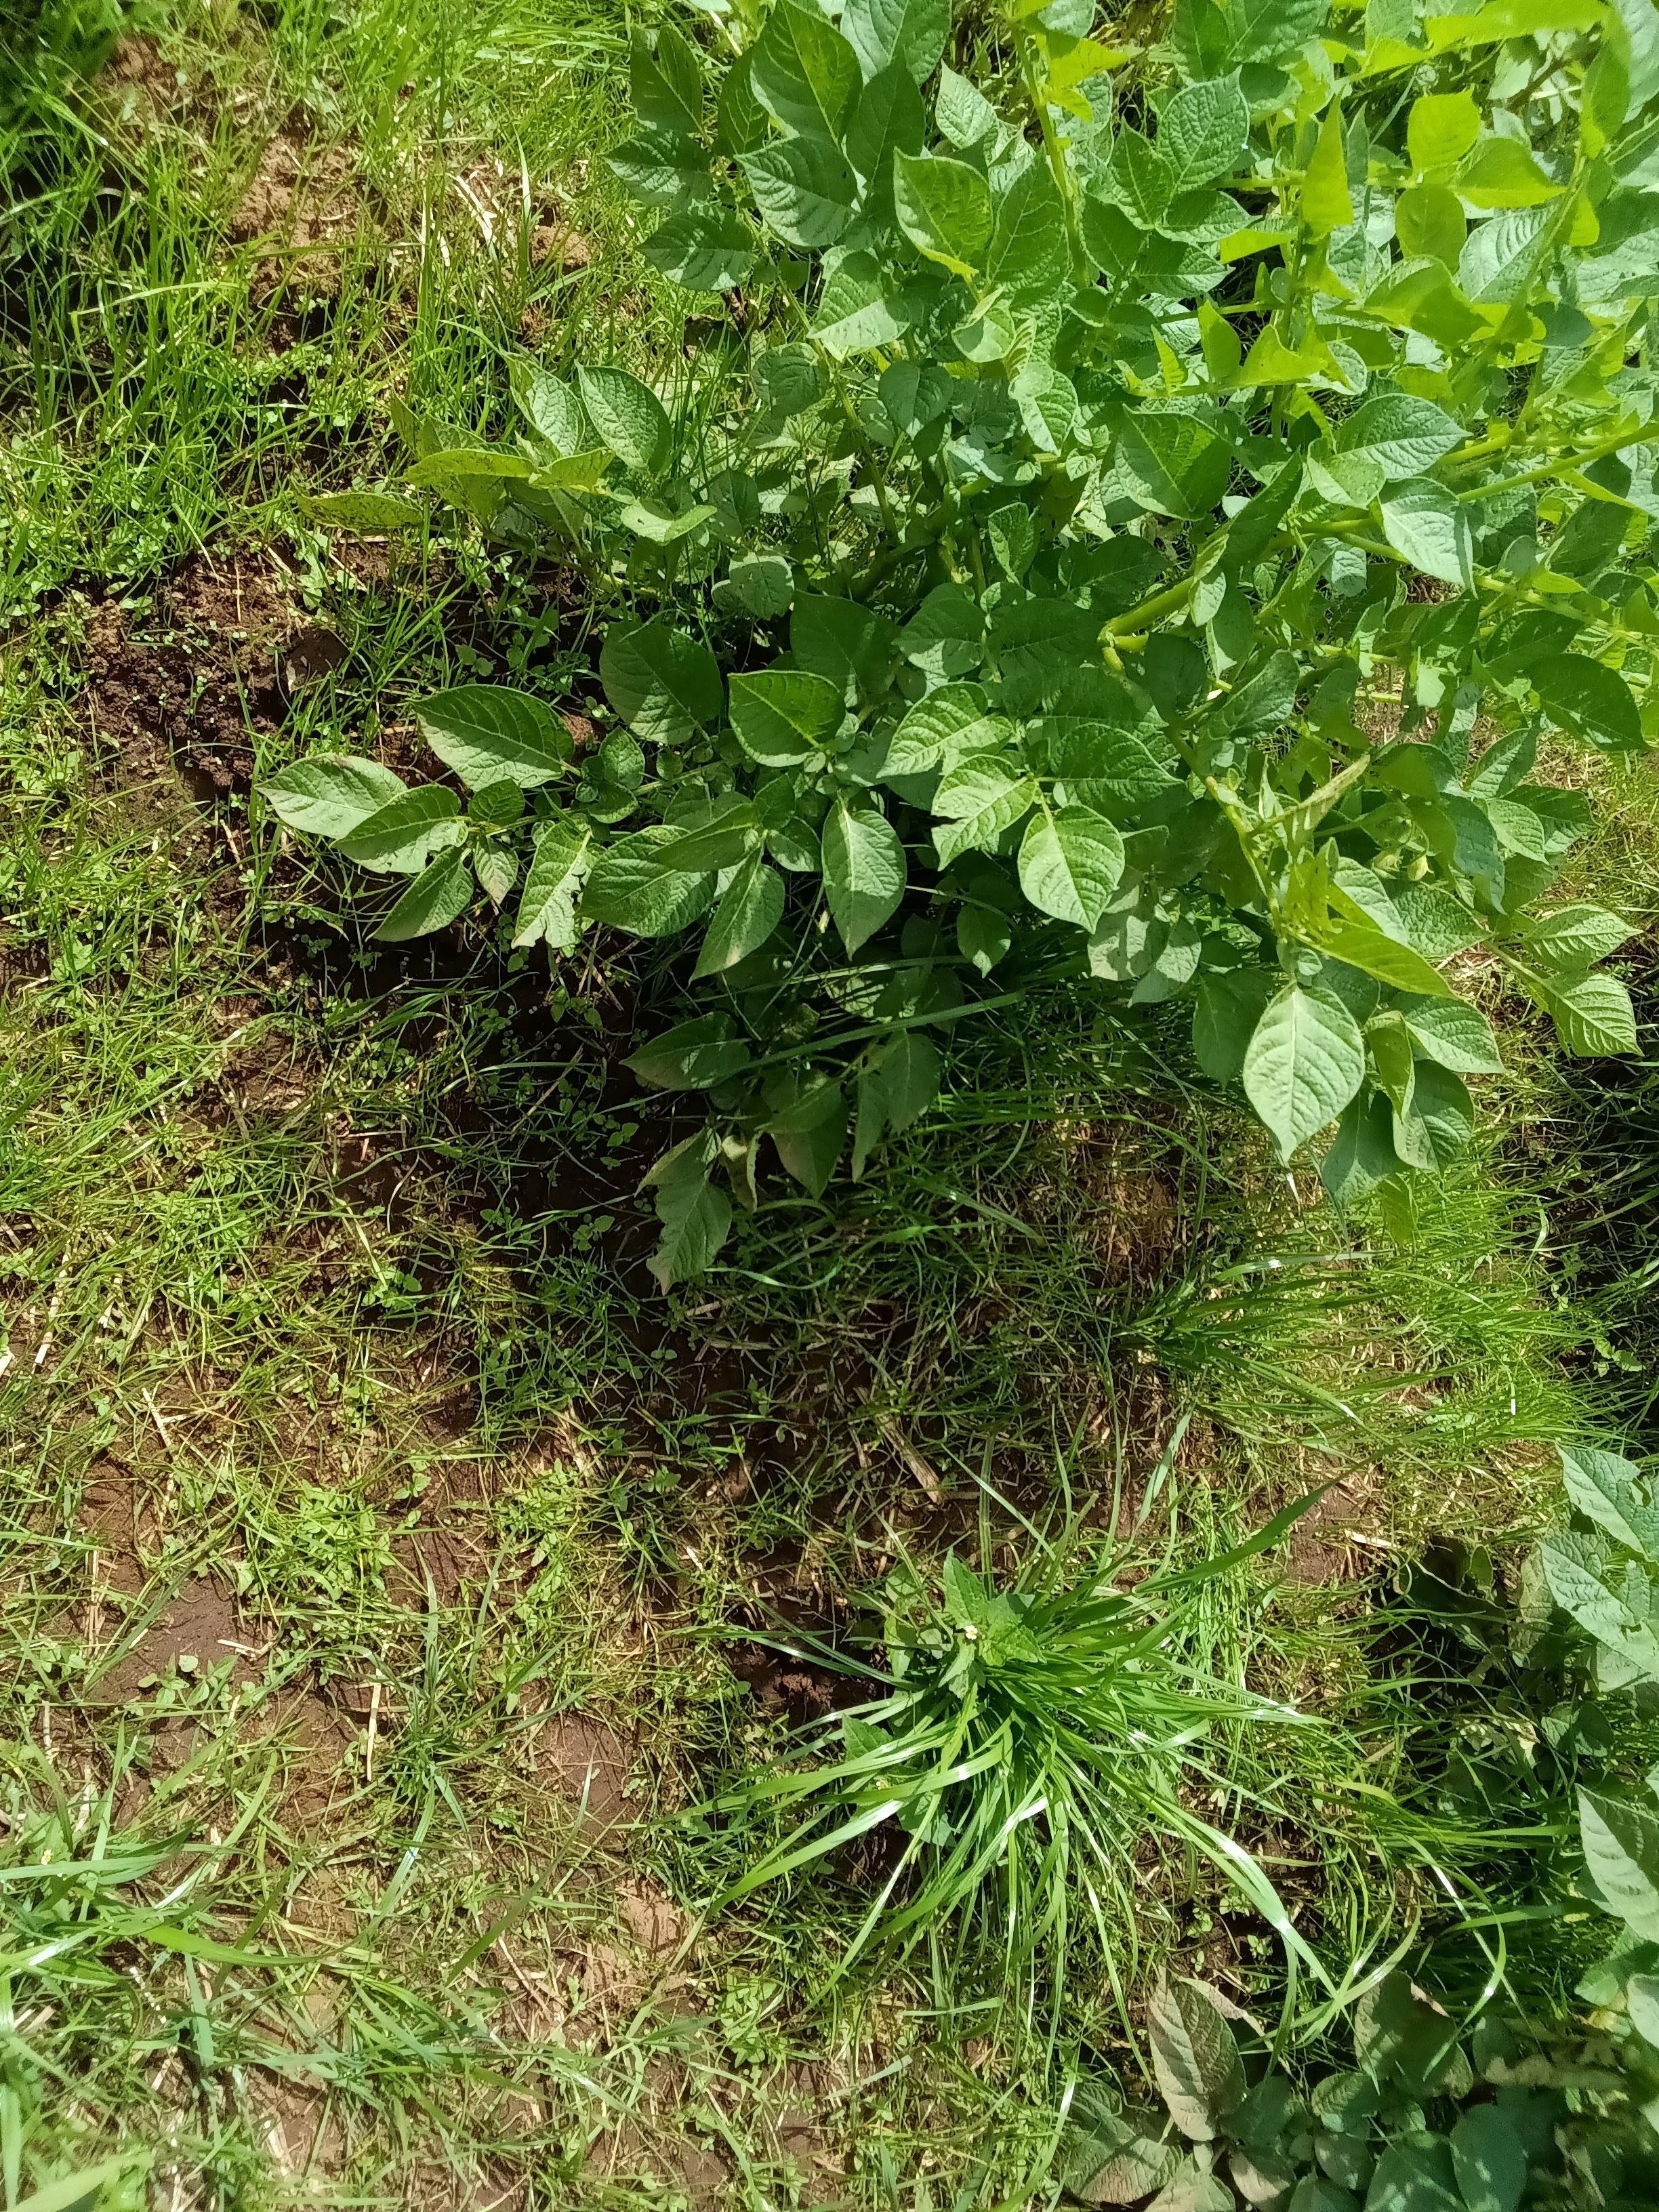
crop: potato
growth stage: flowering
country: Kenya
